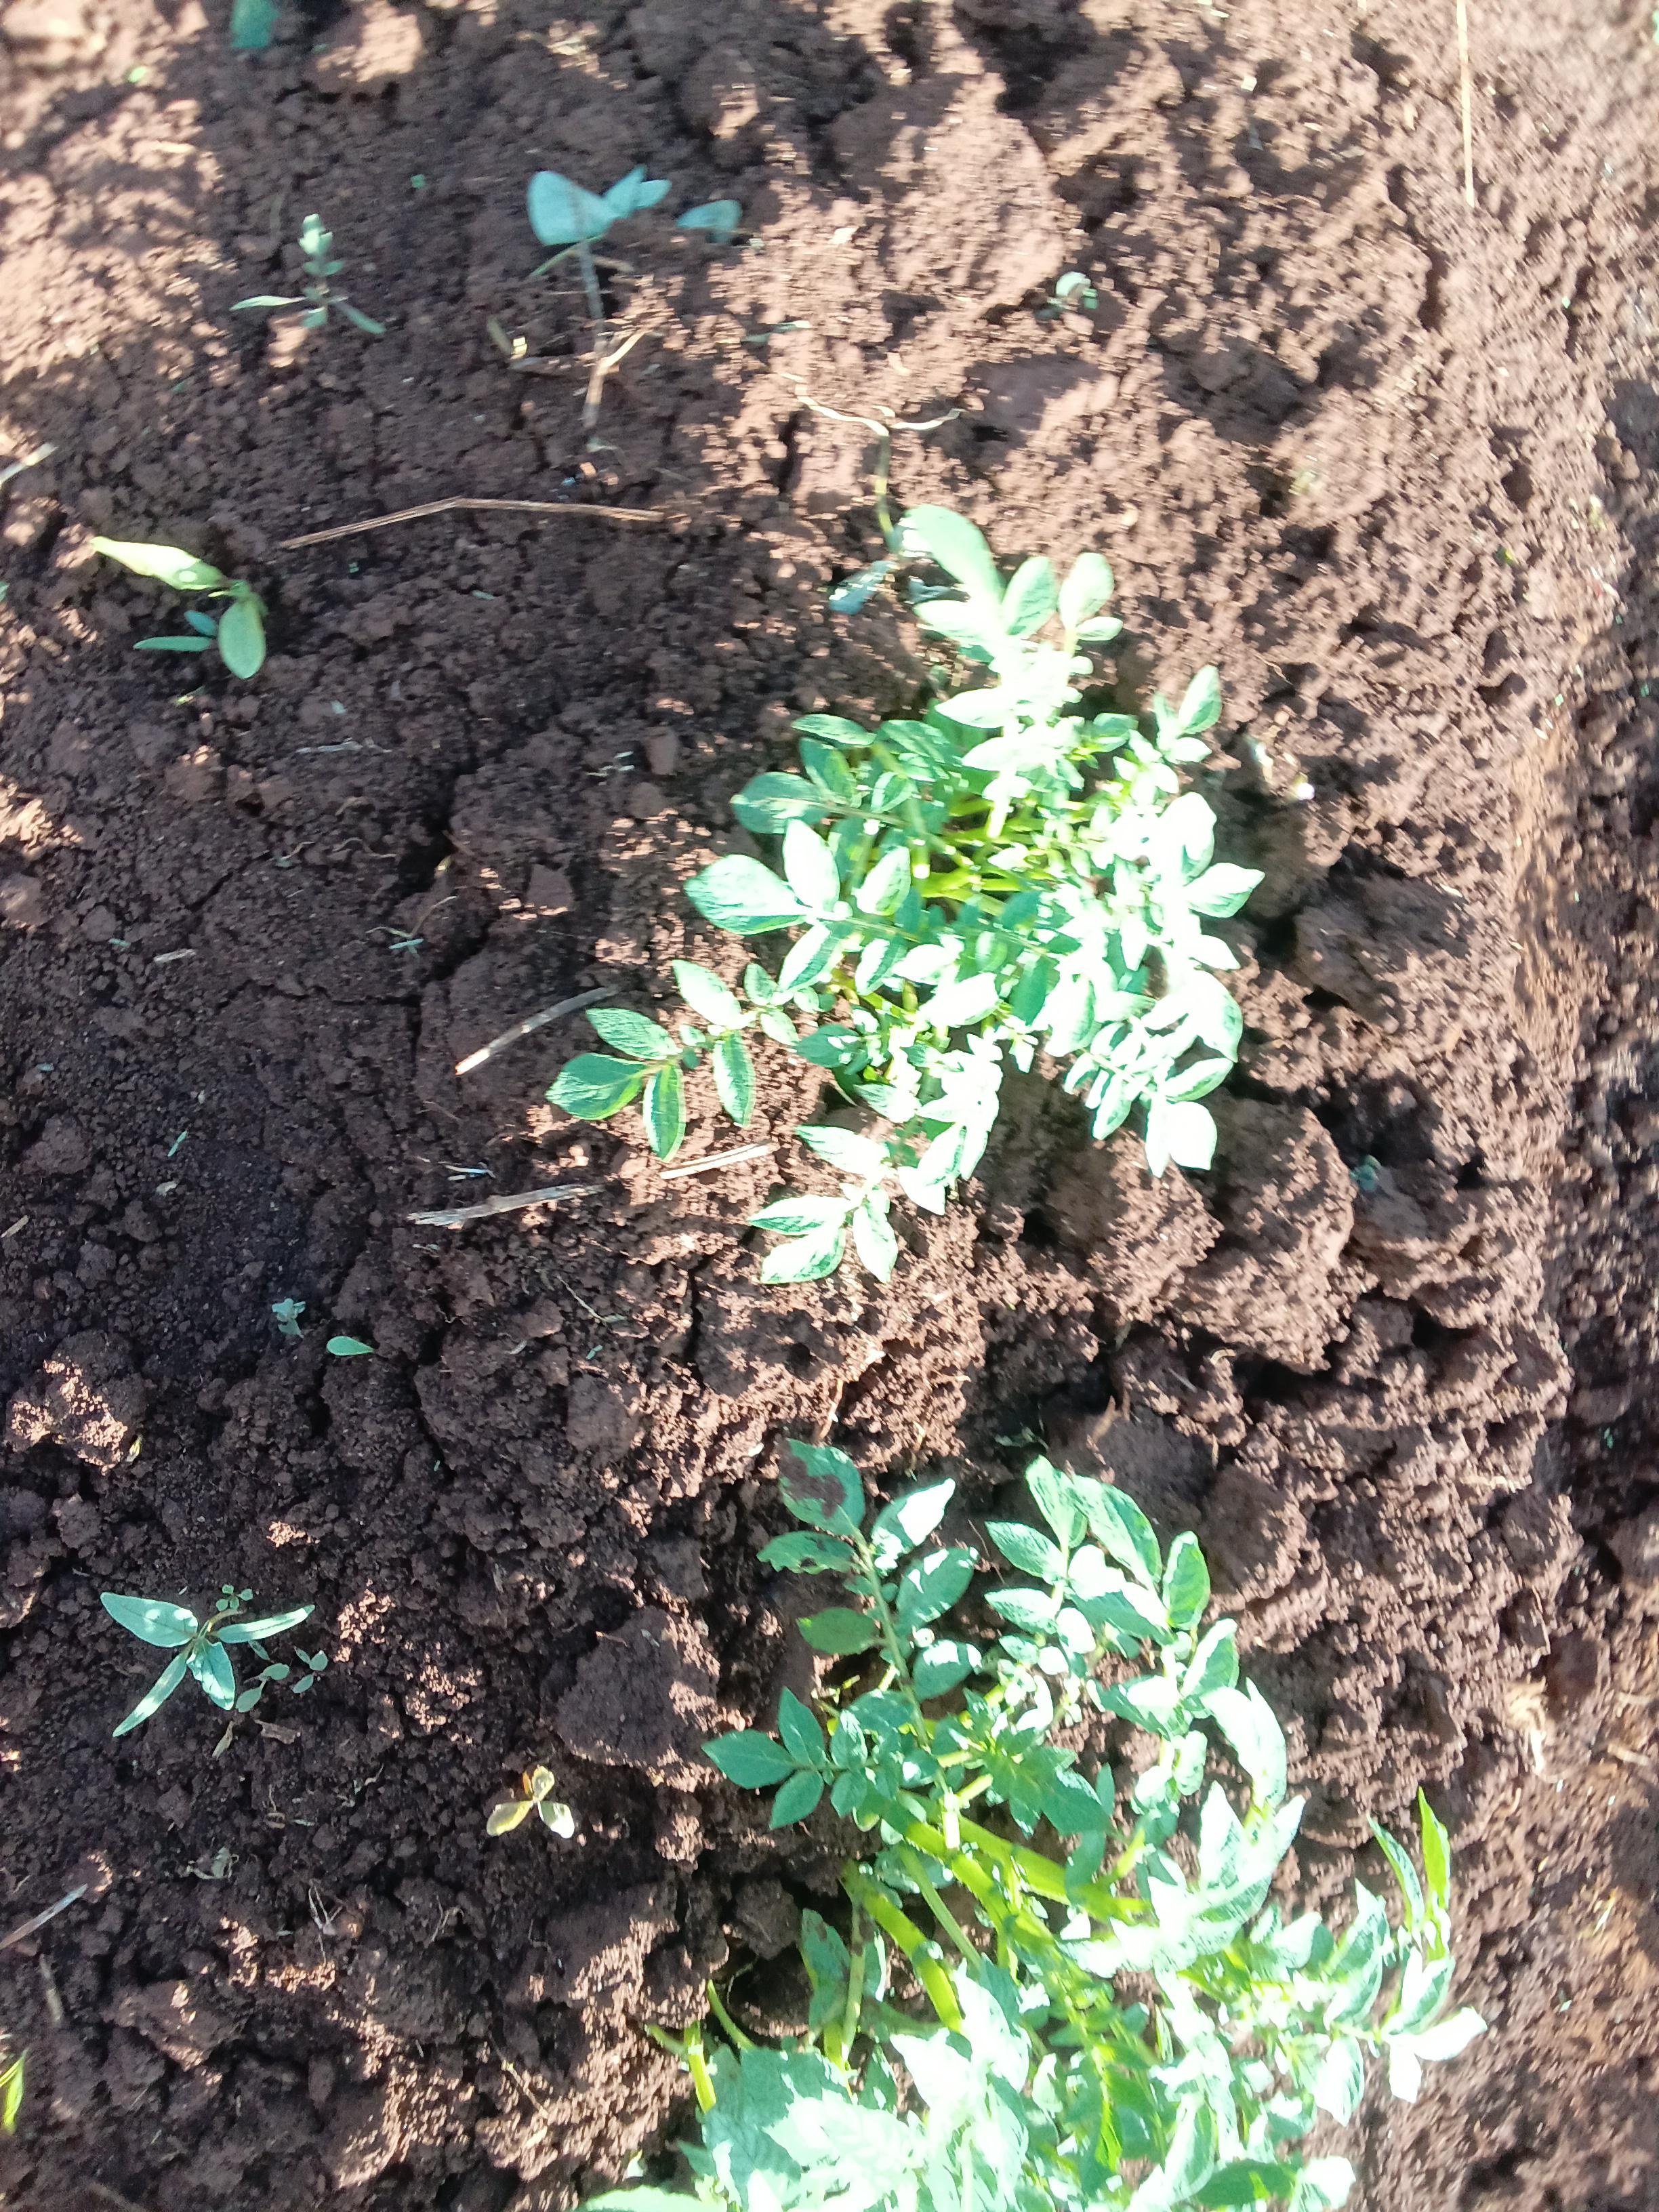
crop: potato
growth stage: vegetative
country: Kenya
